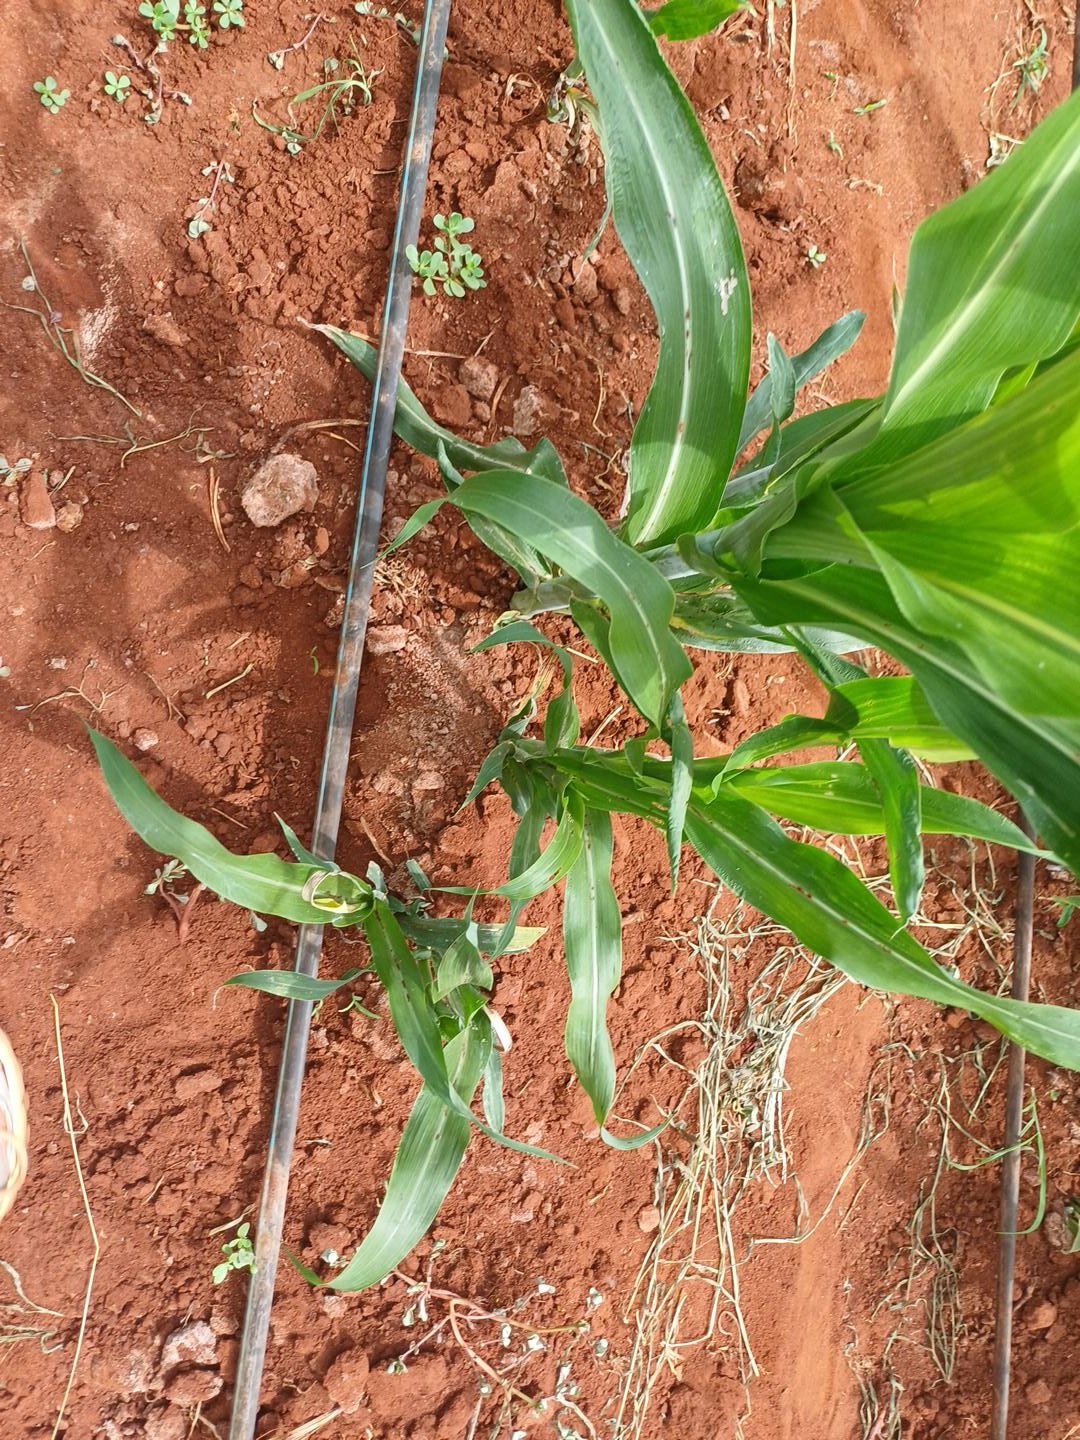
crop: sorghum
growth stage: vegetative
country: Kenya
